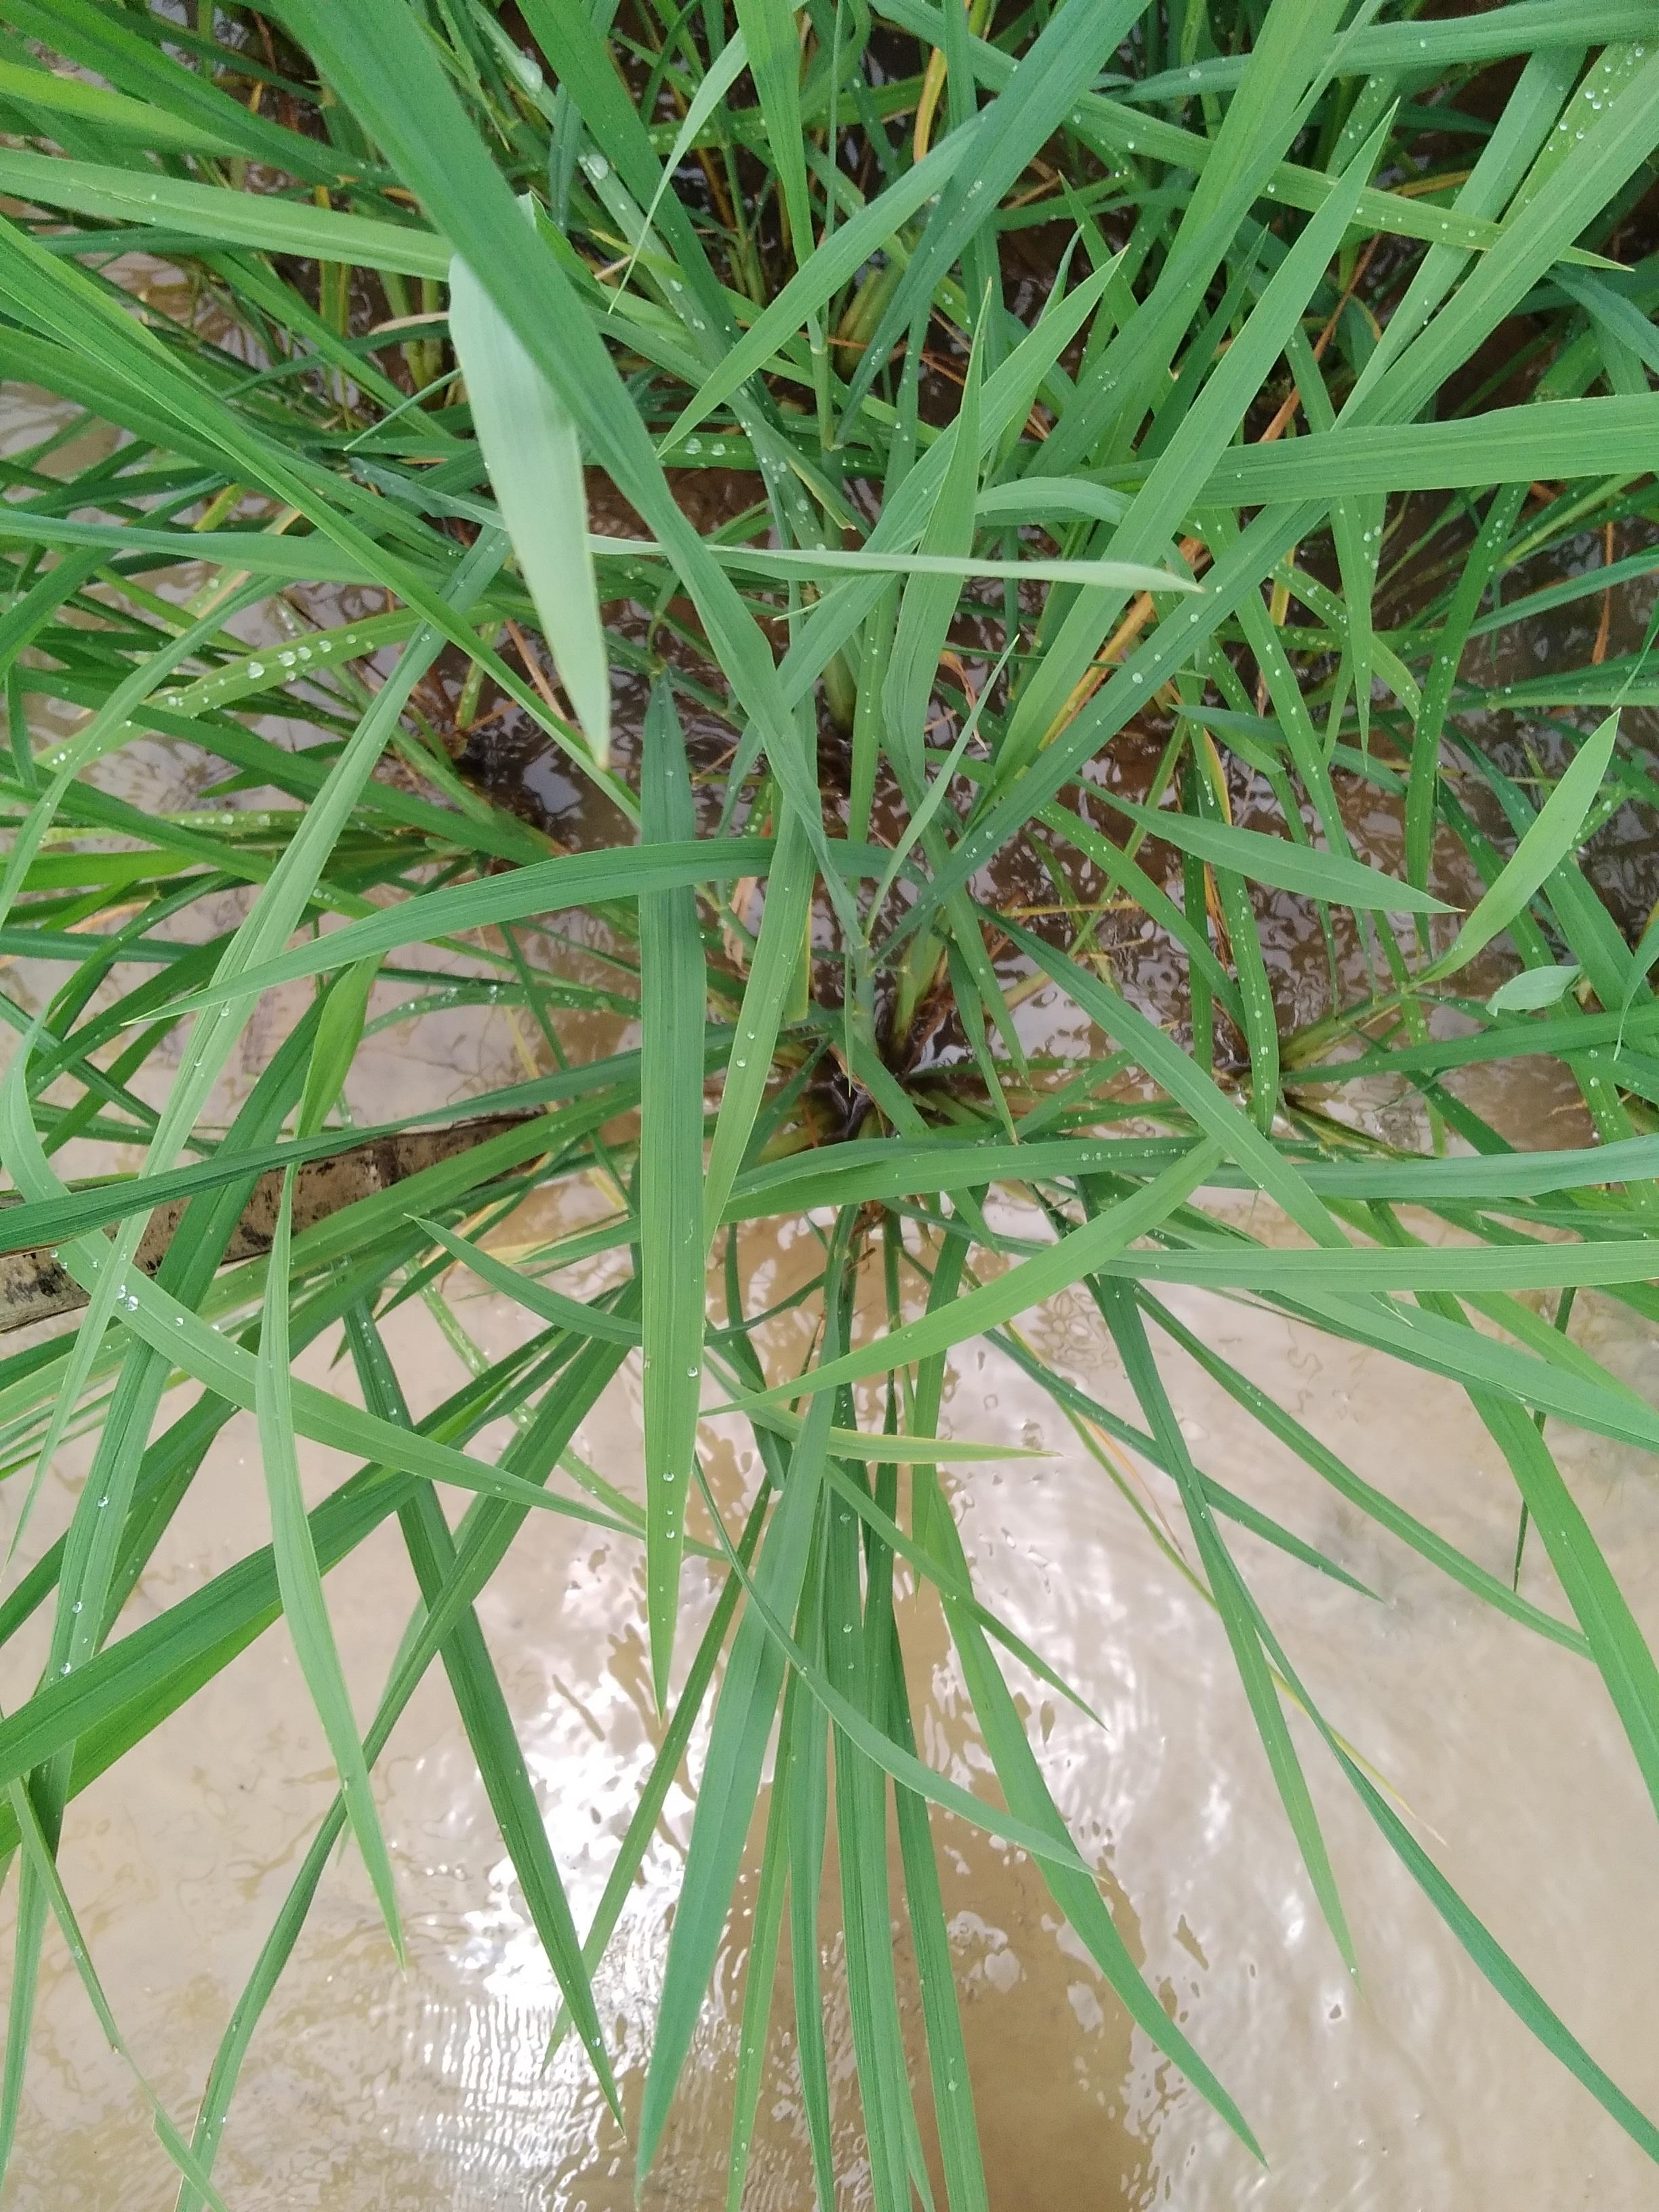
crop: rice
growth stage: elongation stem
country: Nigeria
